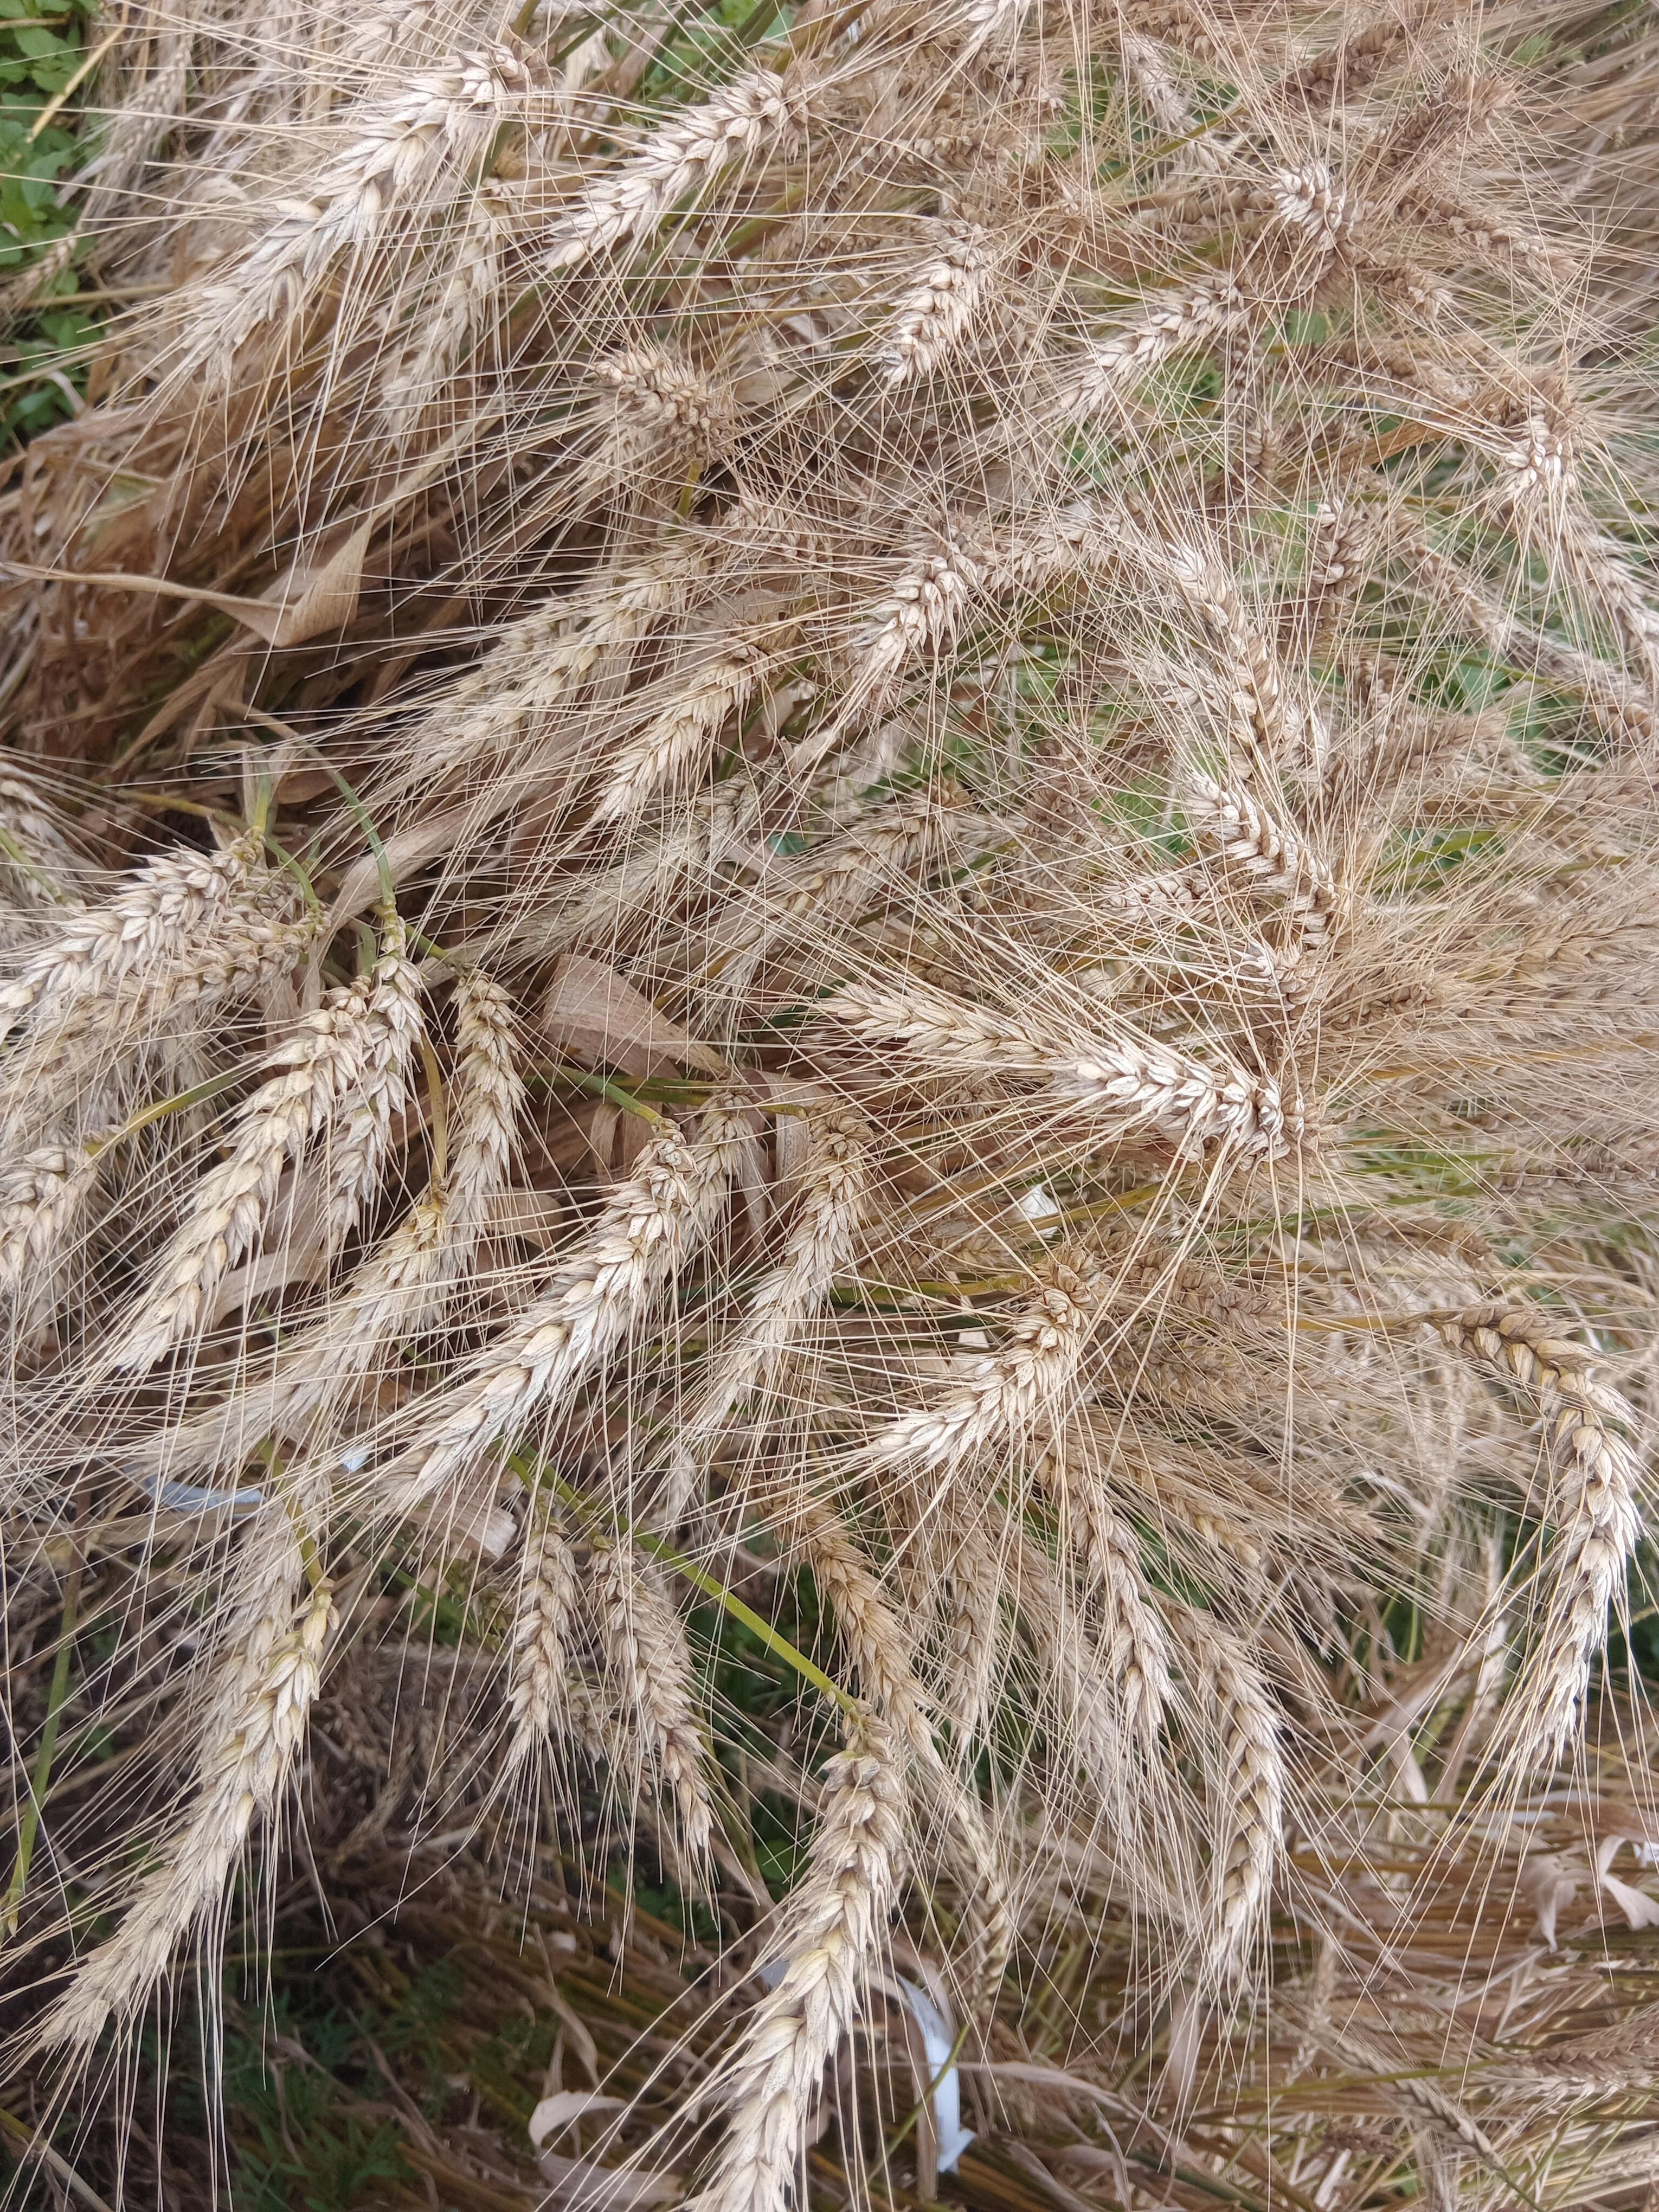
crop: wheat
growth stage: maturity
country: Kenya
